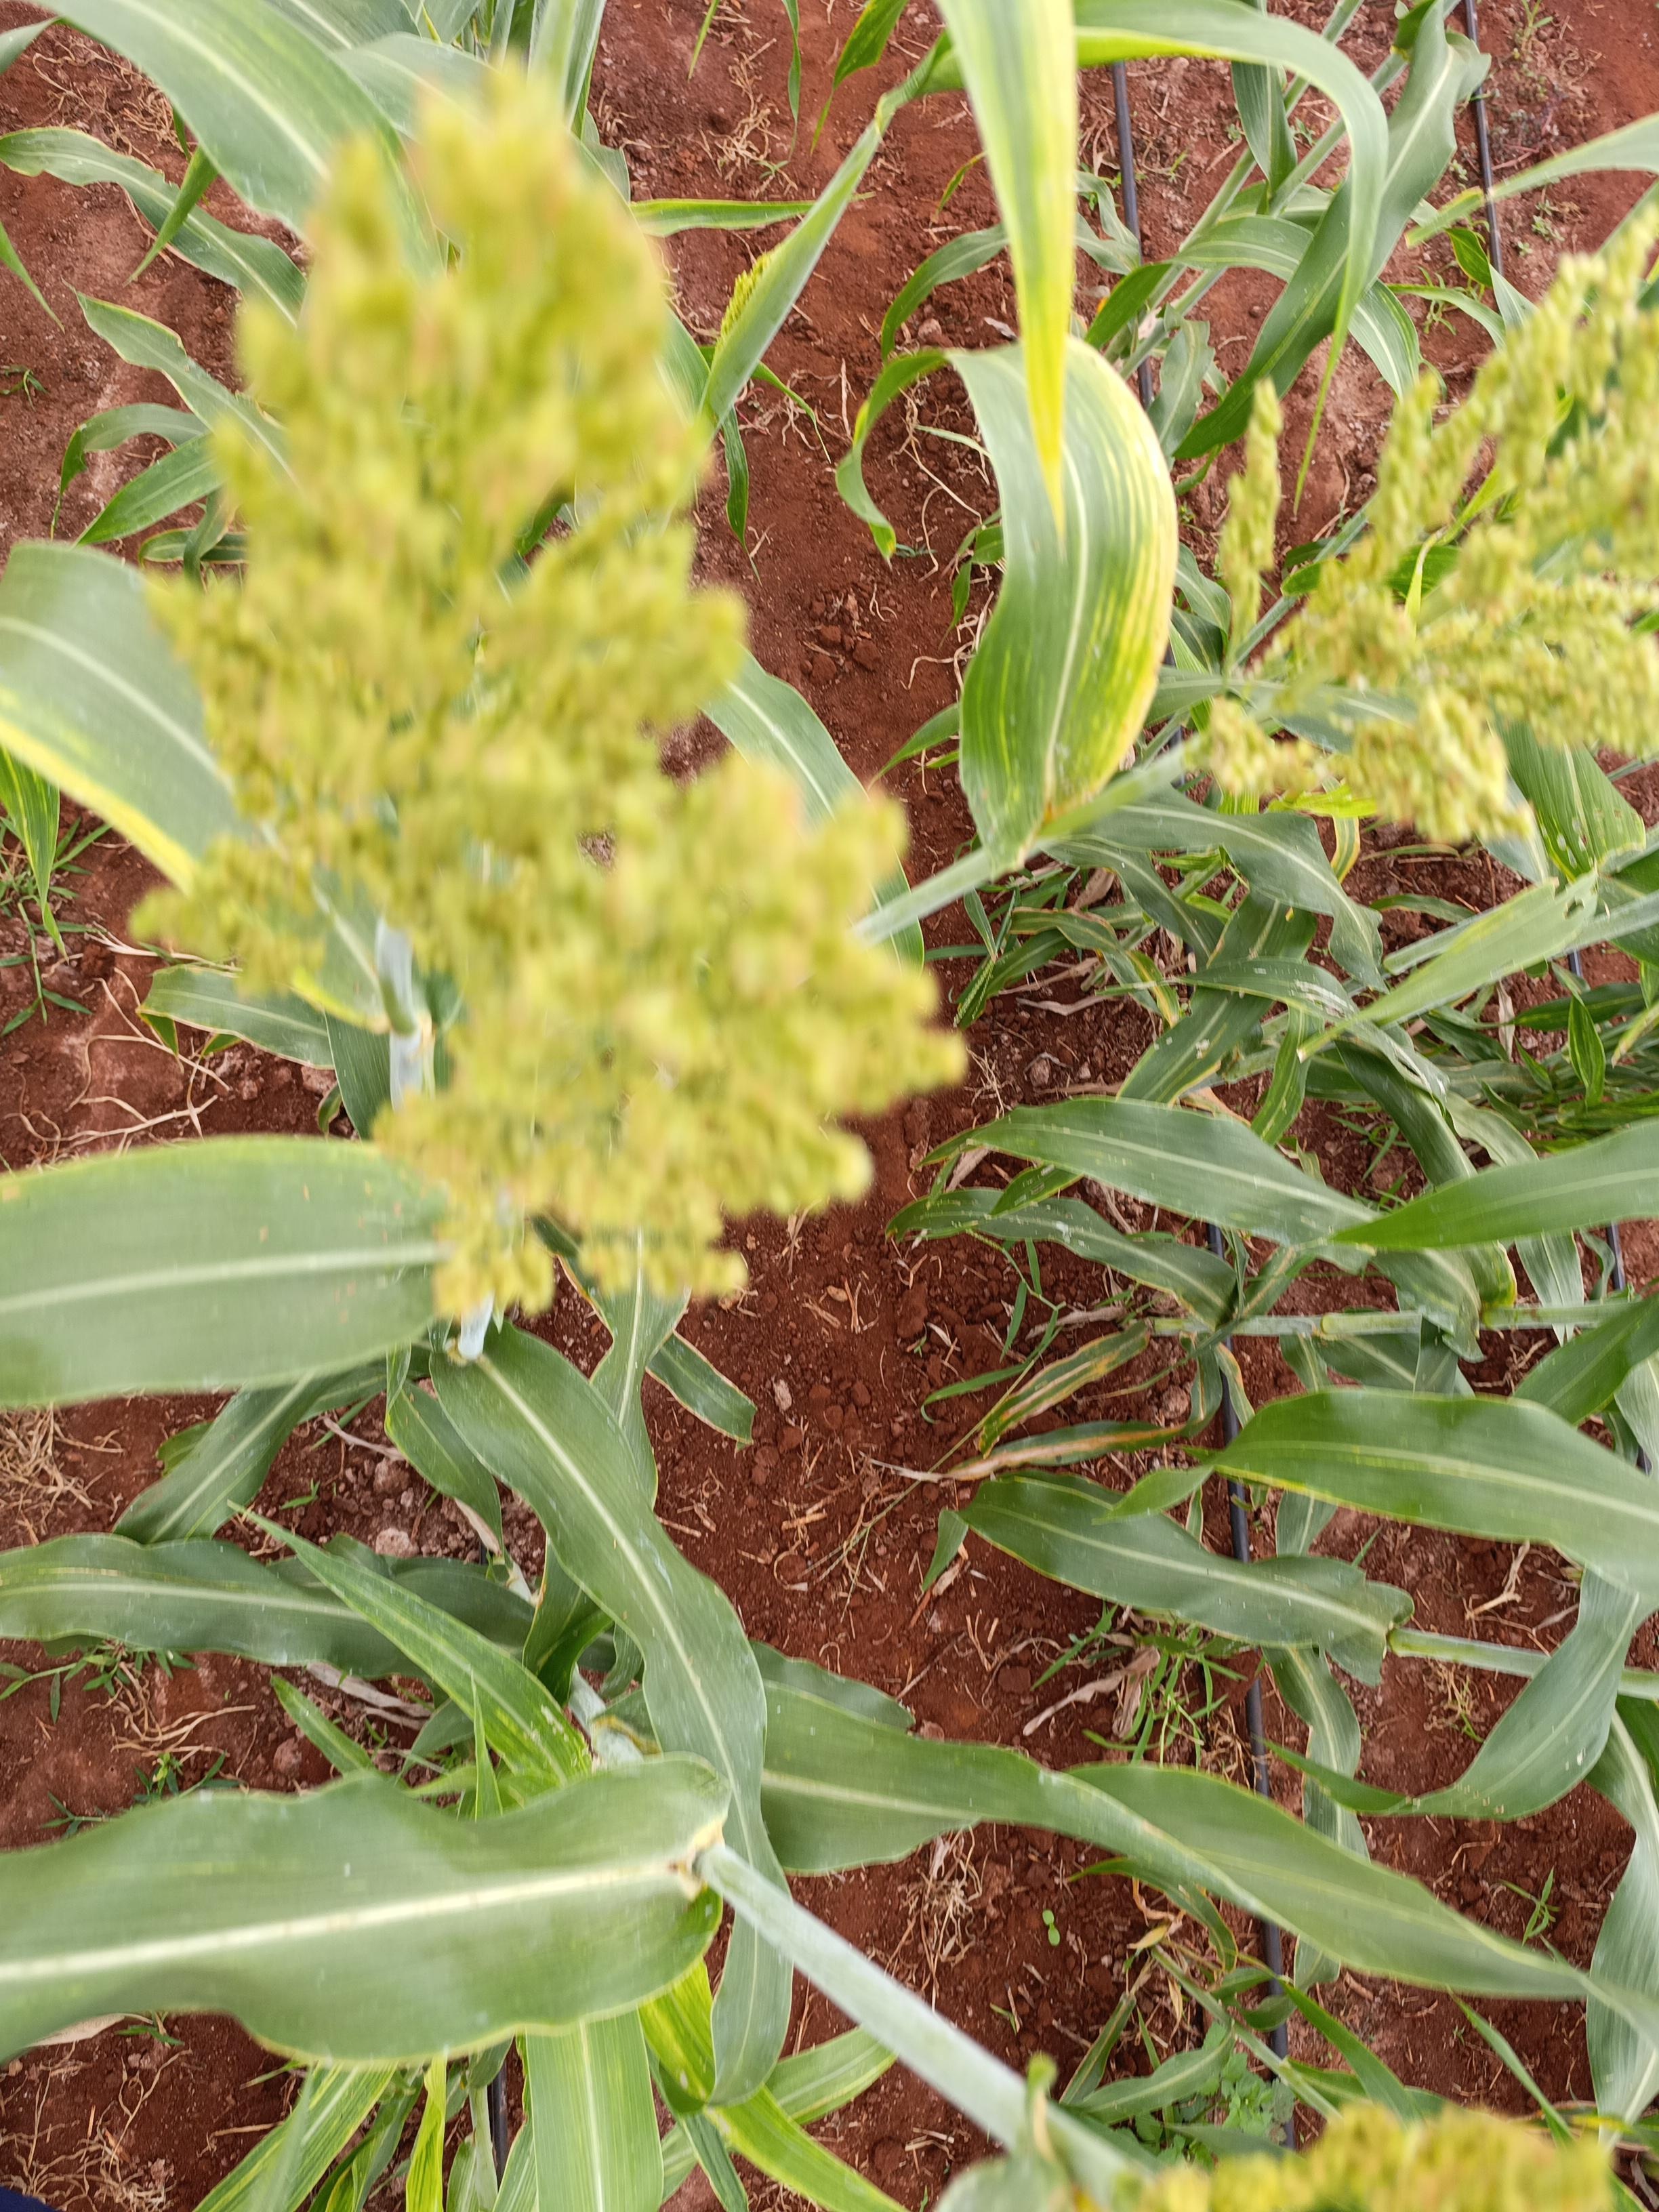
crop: sorghum
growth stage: flowering
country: Kenya
